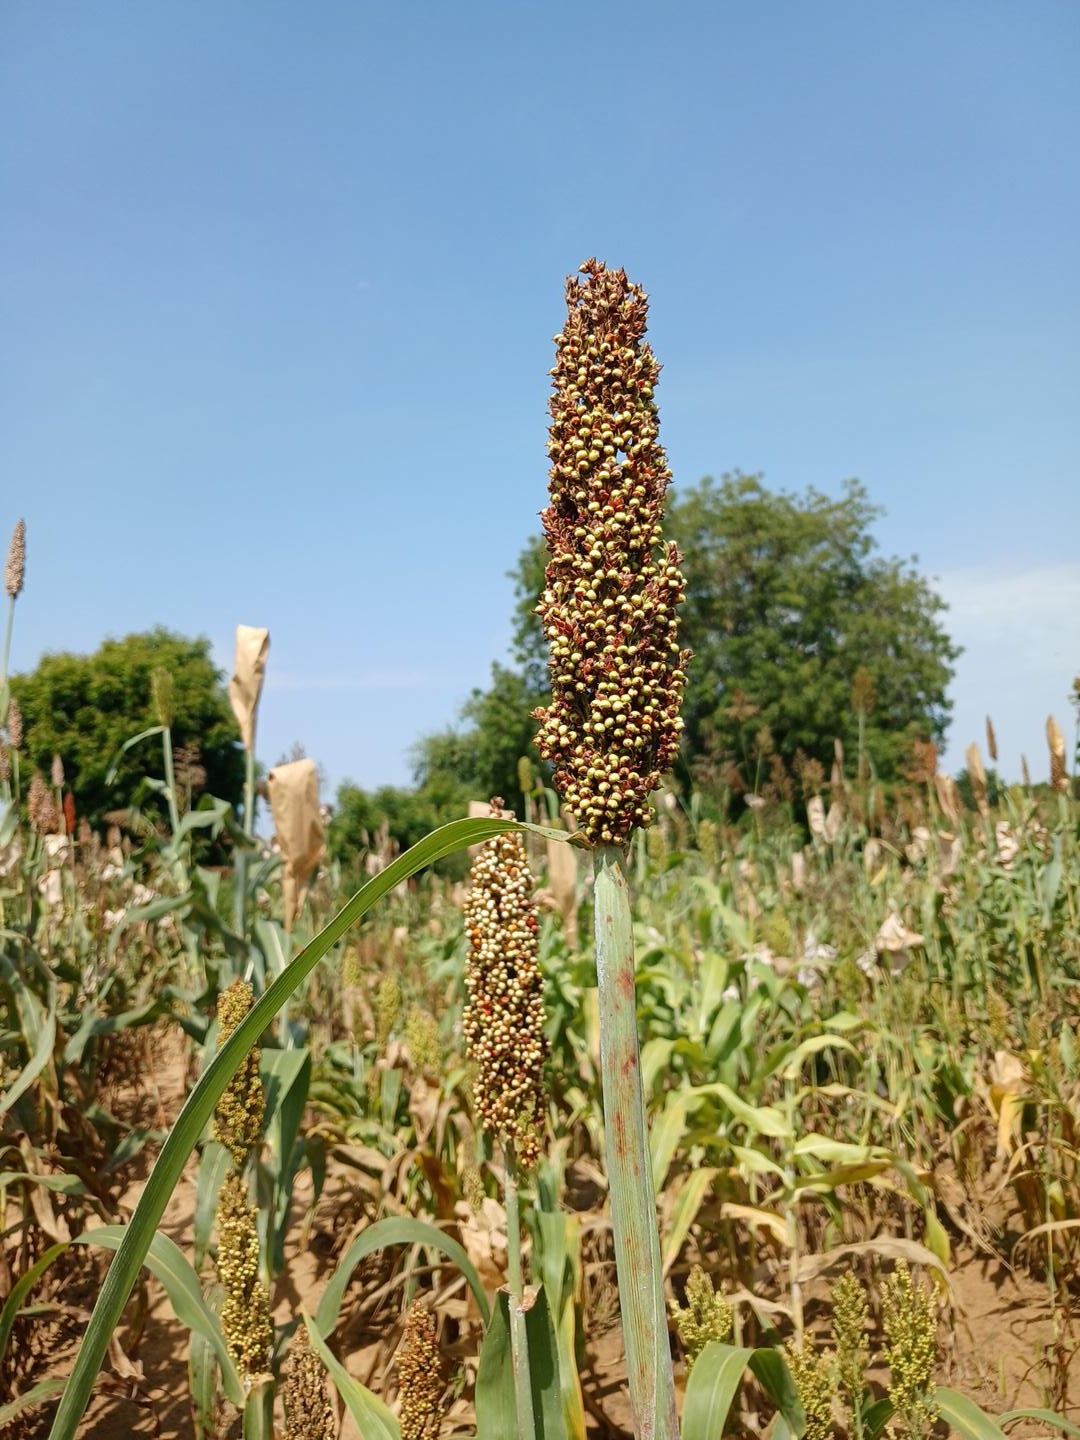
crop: sorghum
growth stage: filling grain
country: Senegal
